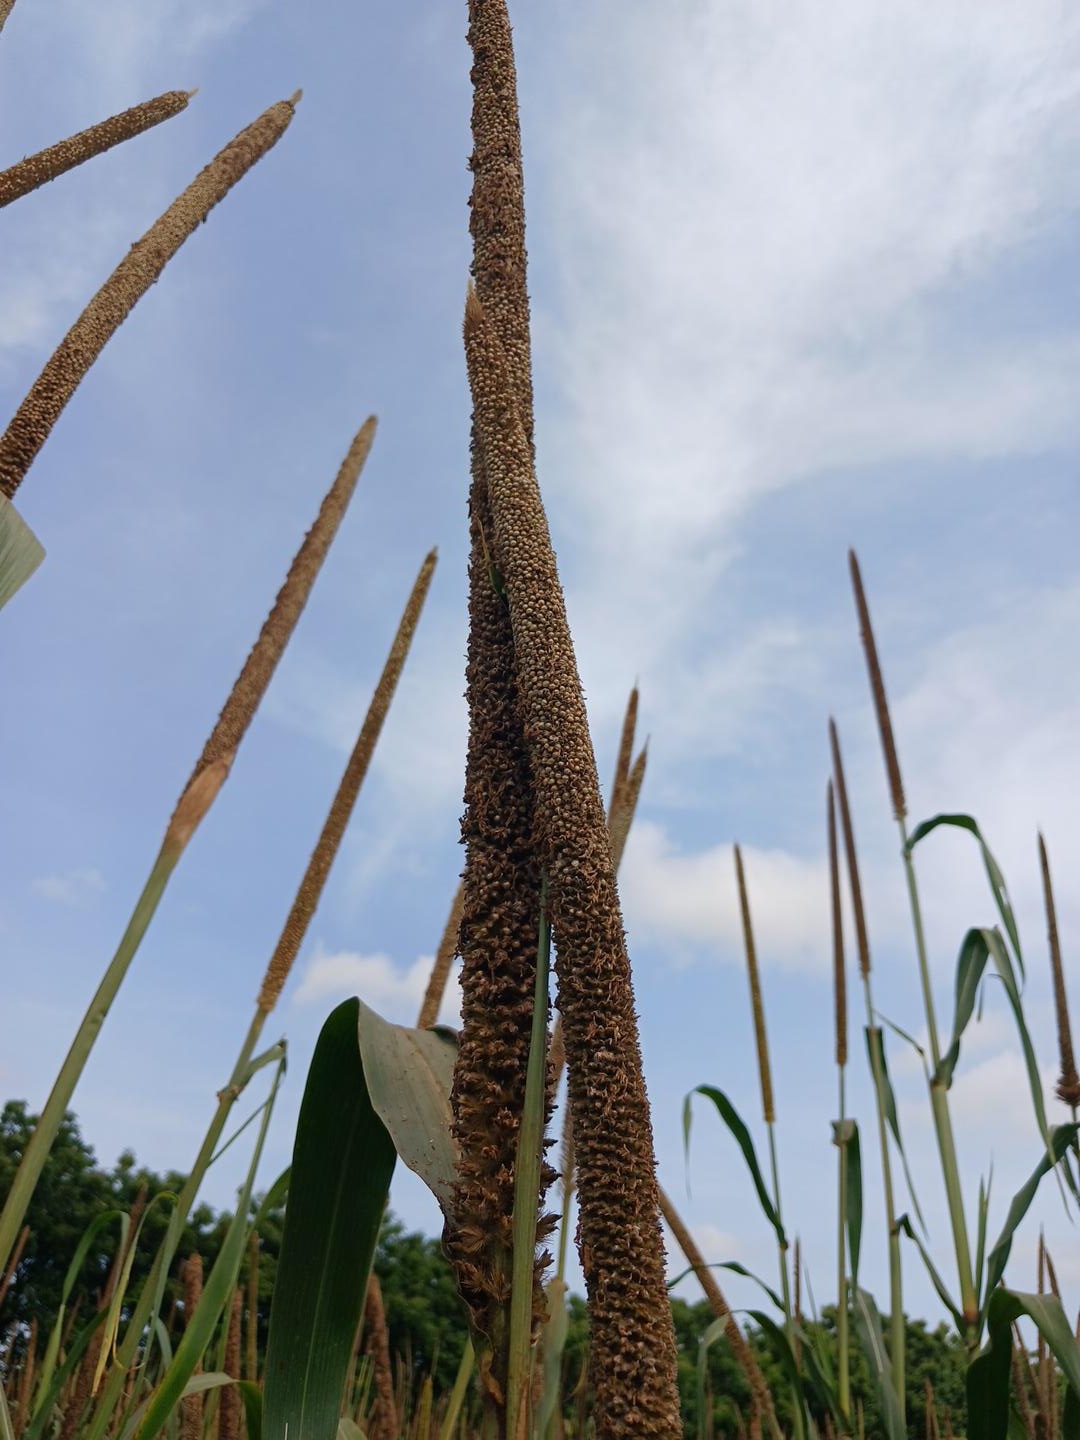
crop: pearl millet
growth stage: maturity
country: Senegal
